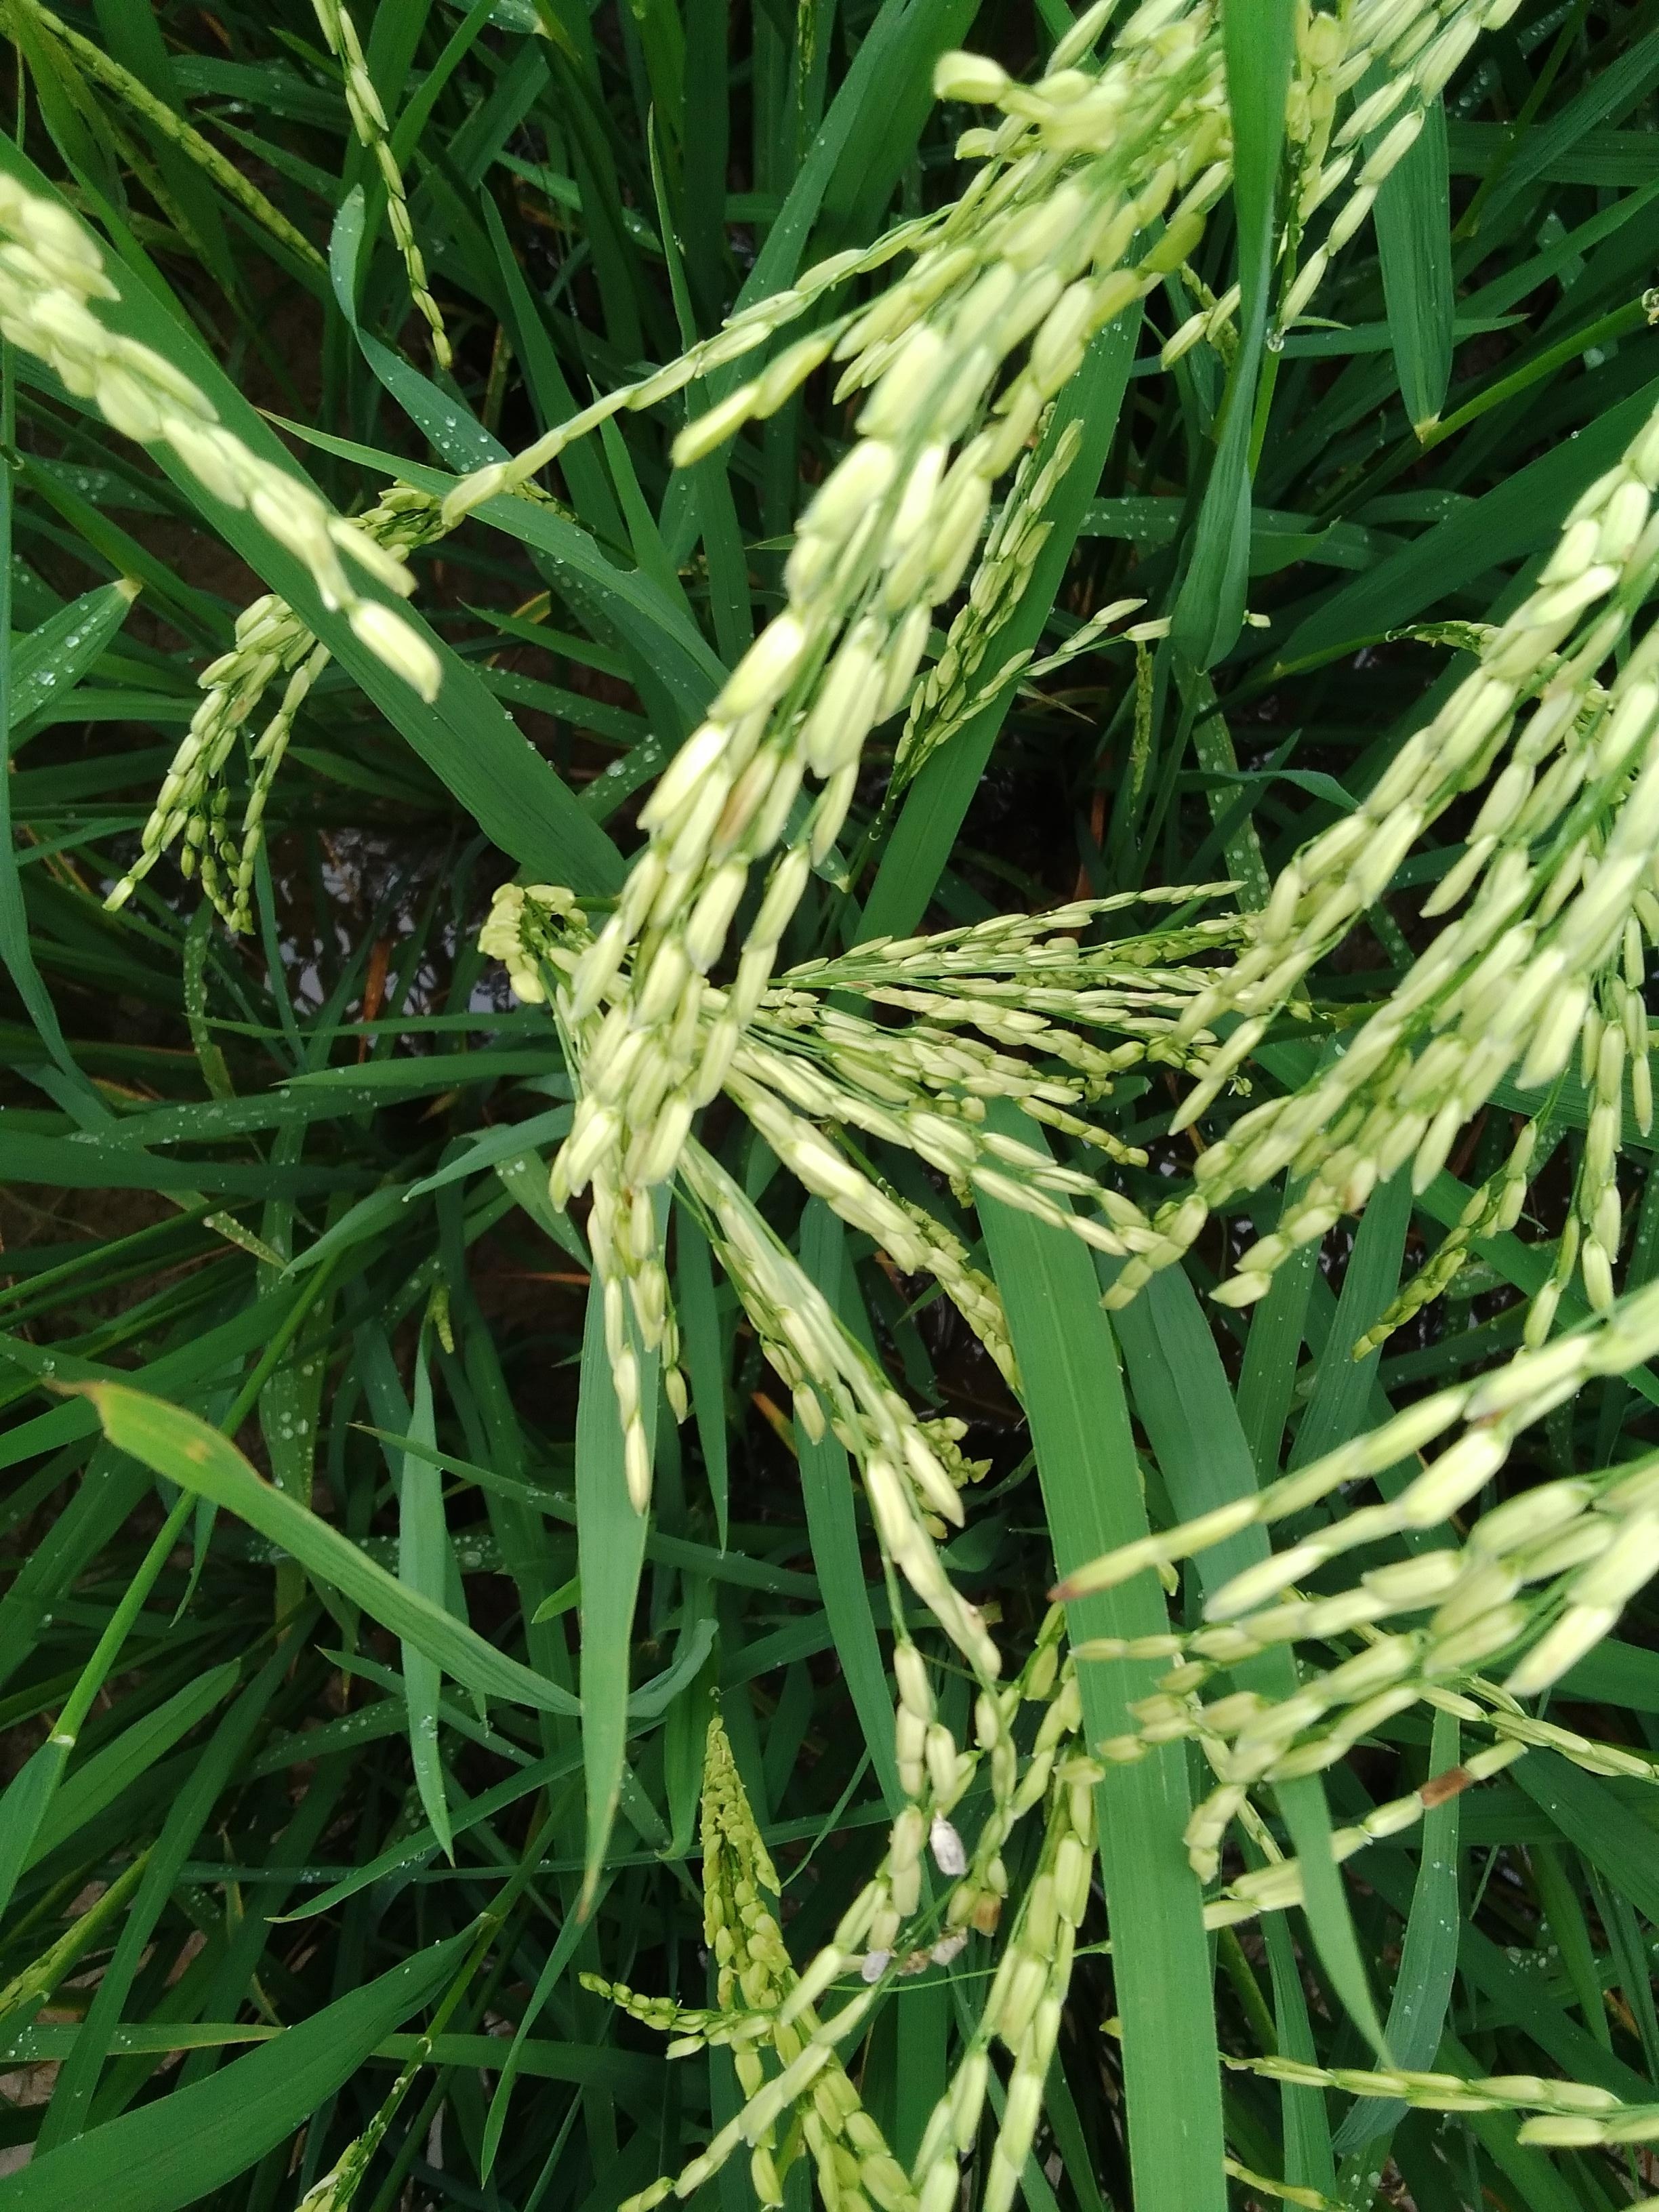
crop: rice
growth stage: stage dough
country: Nigeria
